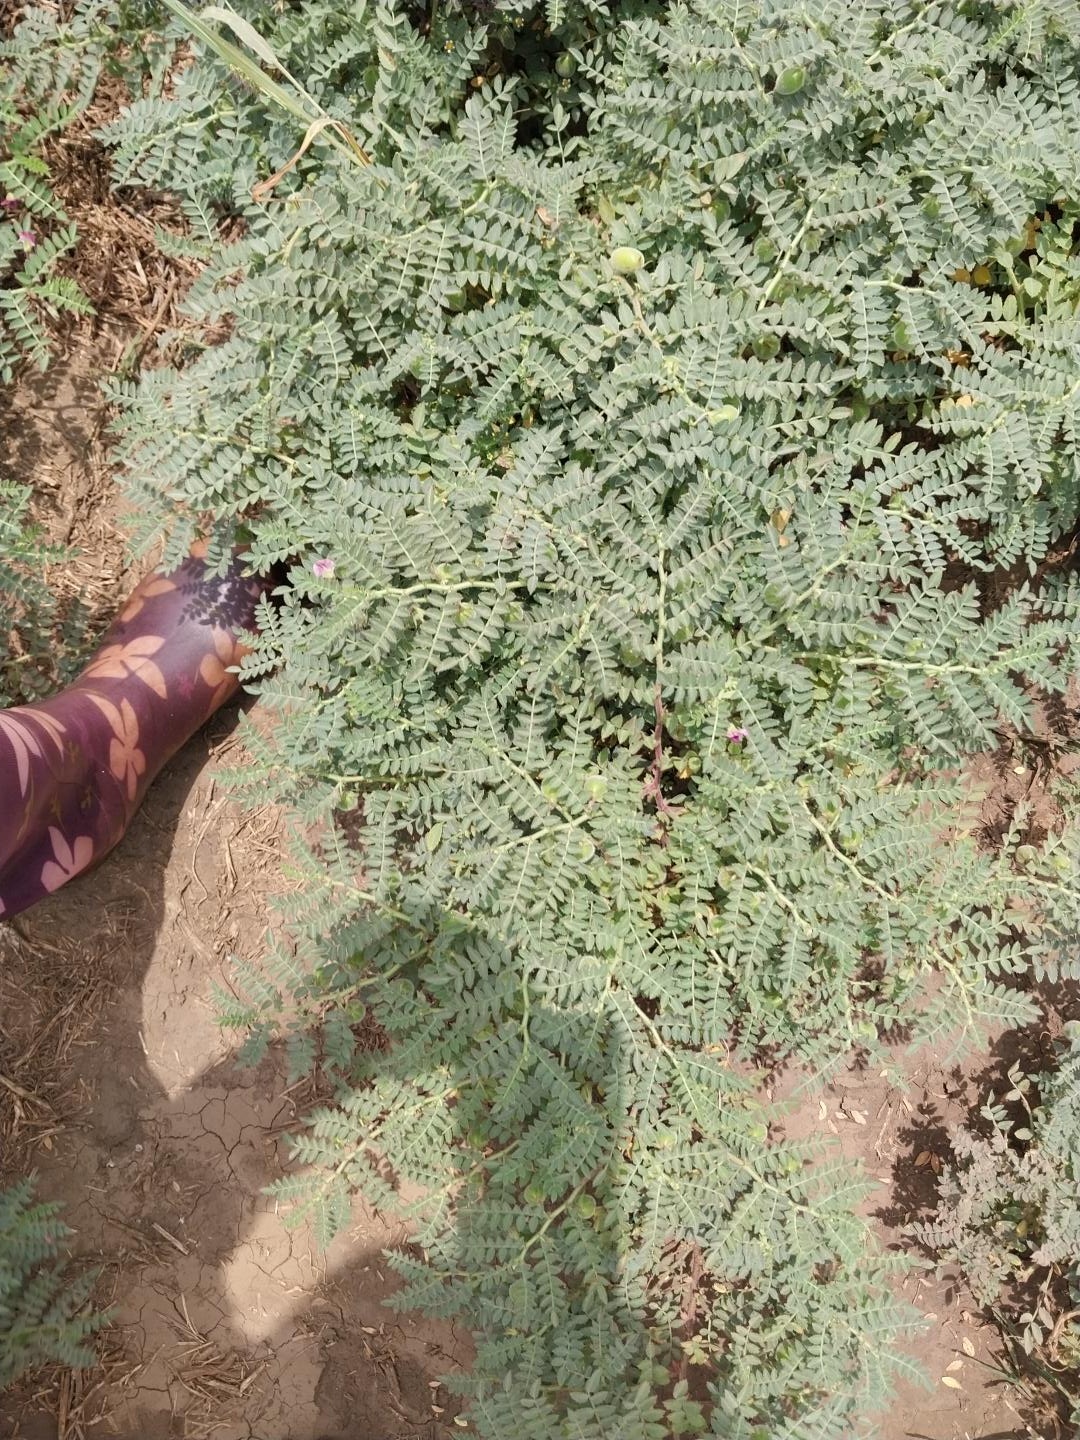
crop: chickpea
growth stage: development pod
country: Tanzania
